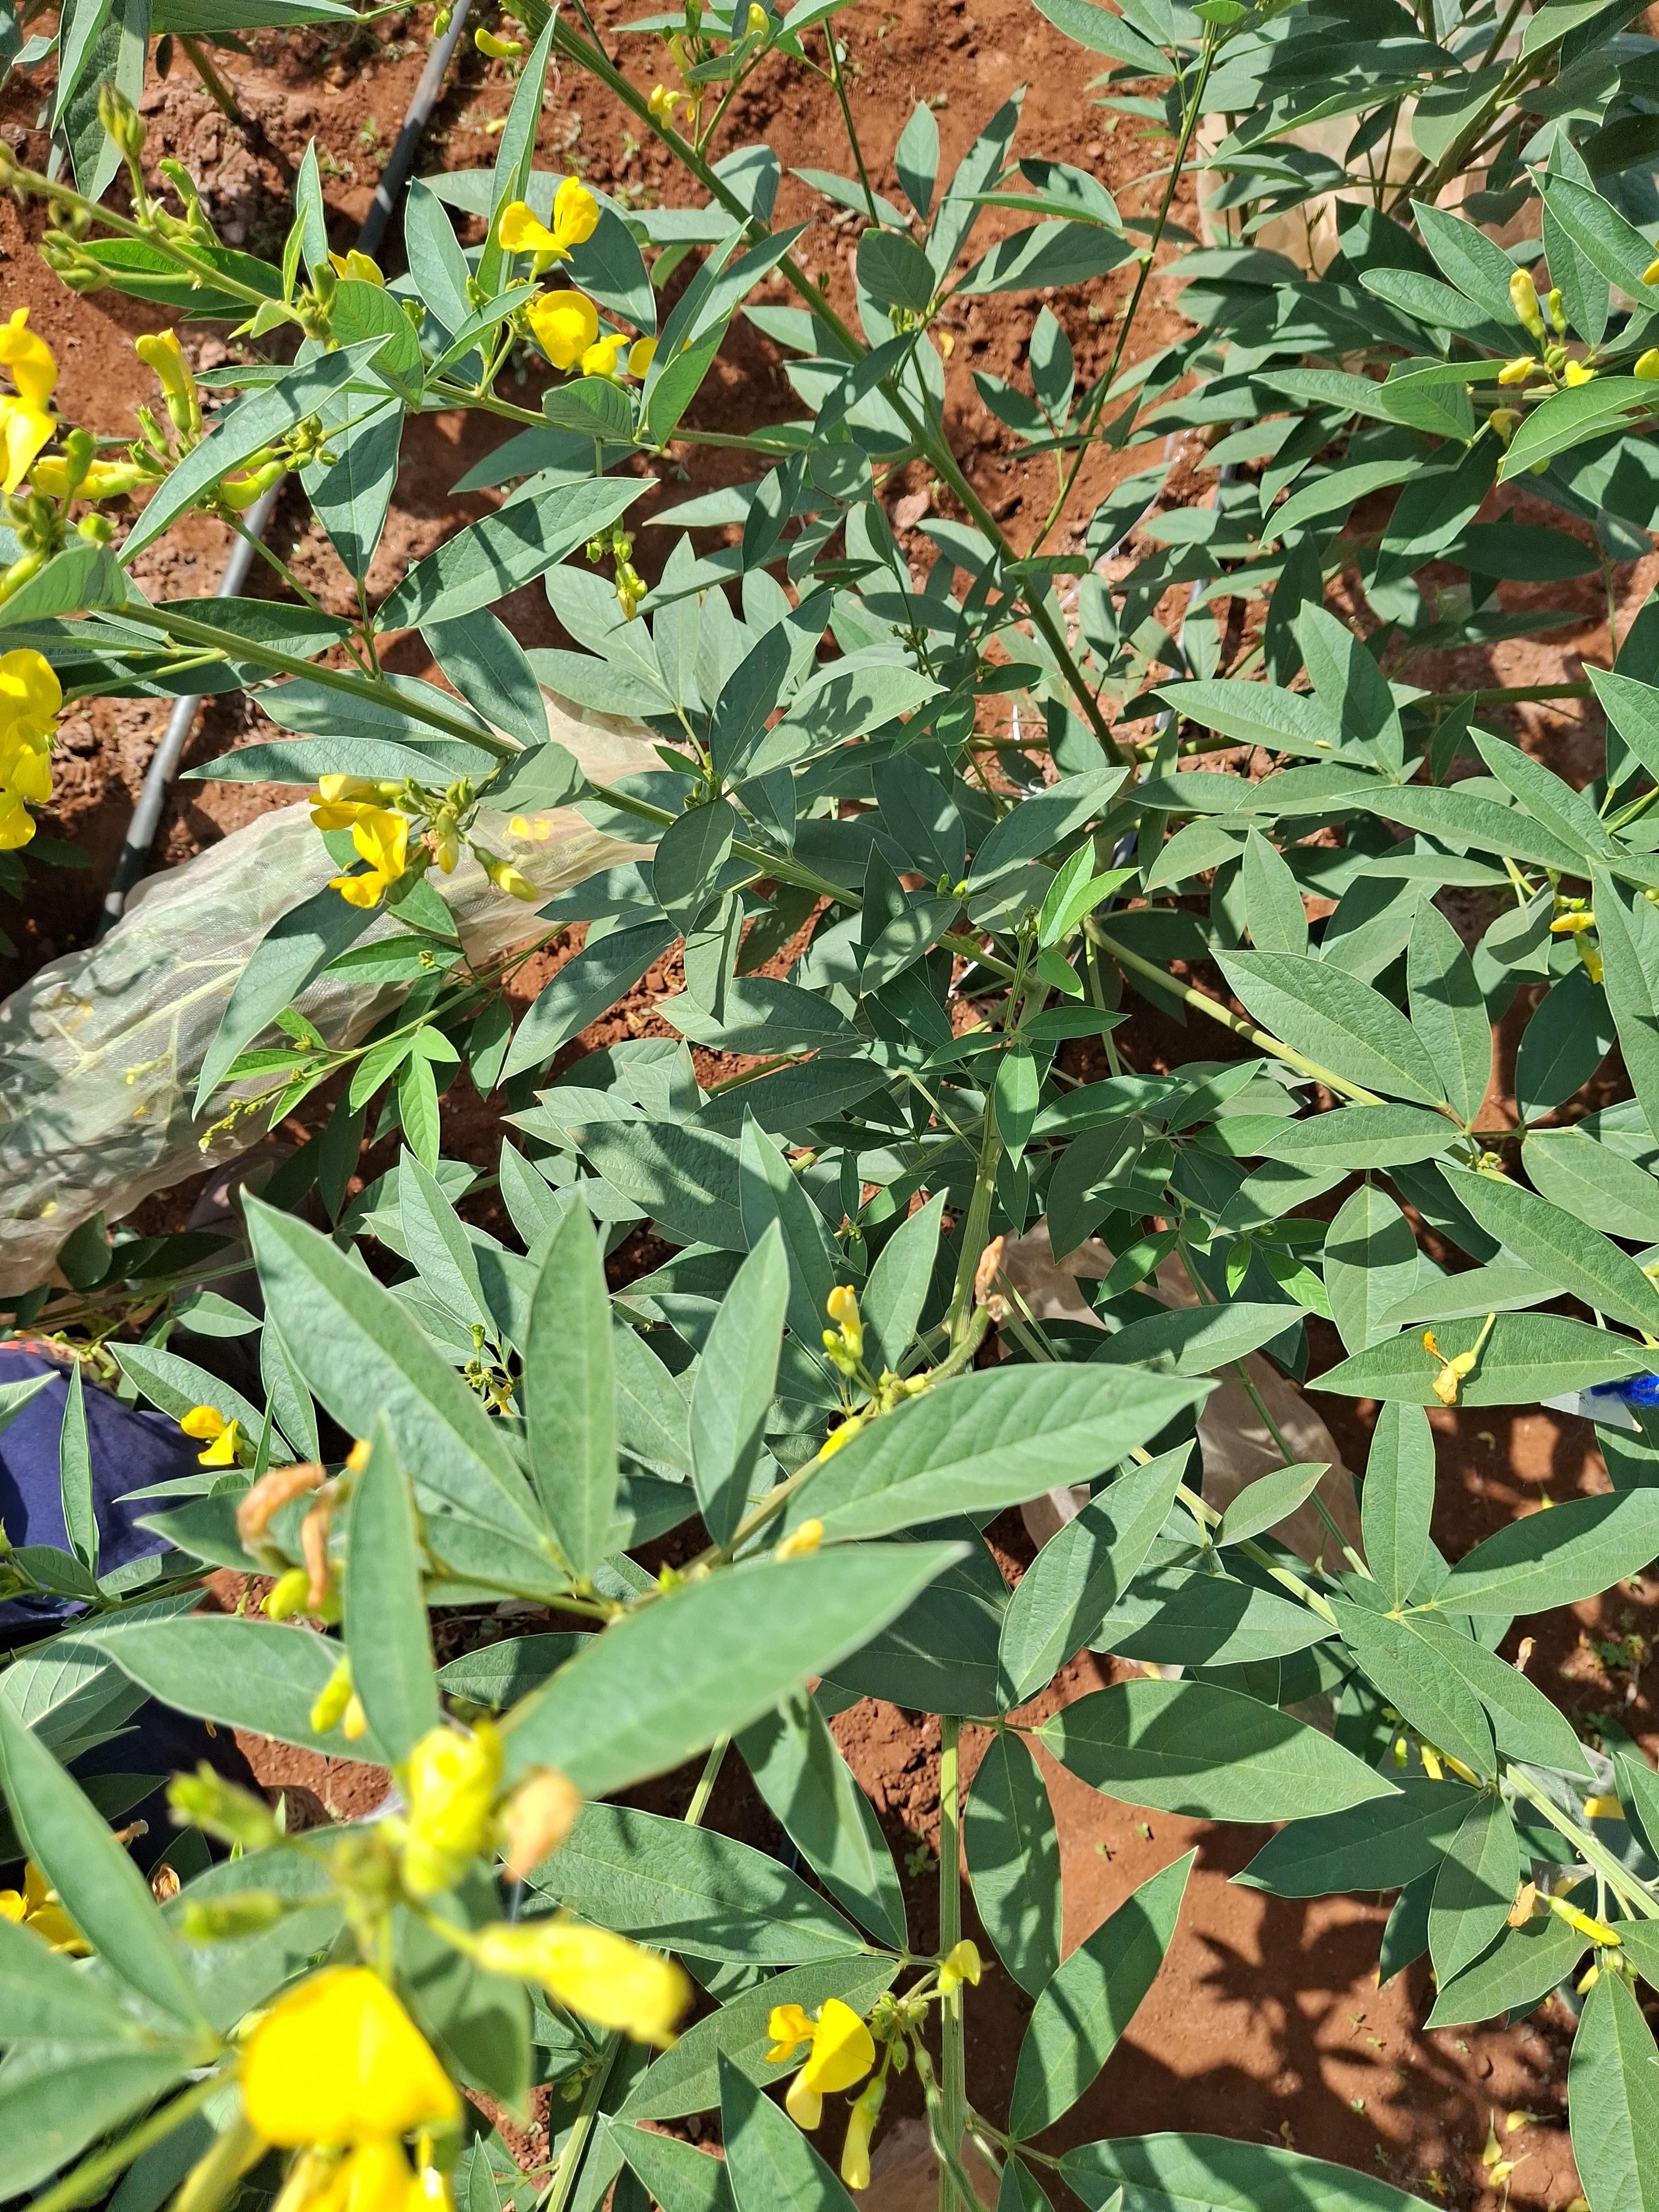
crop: pigeonpea
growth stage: development pod
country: Kenya
